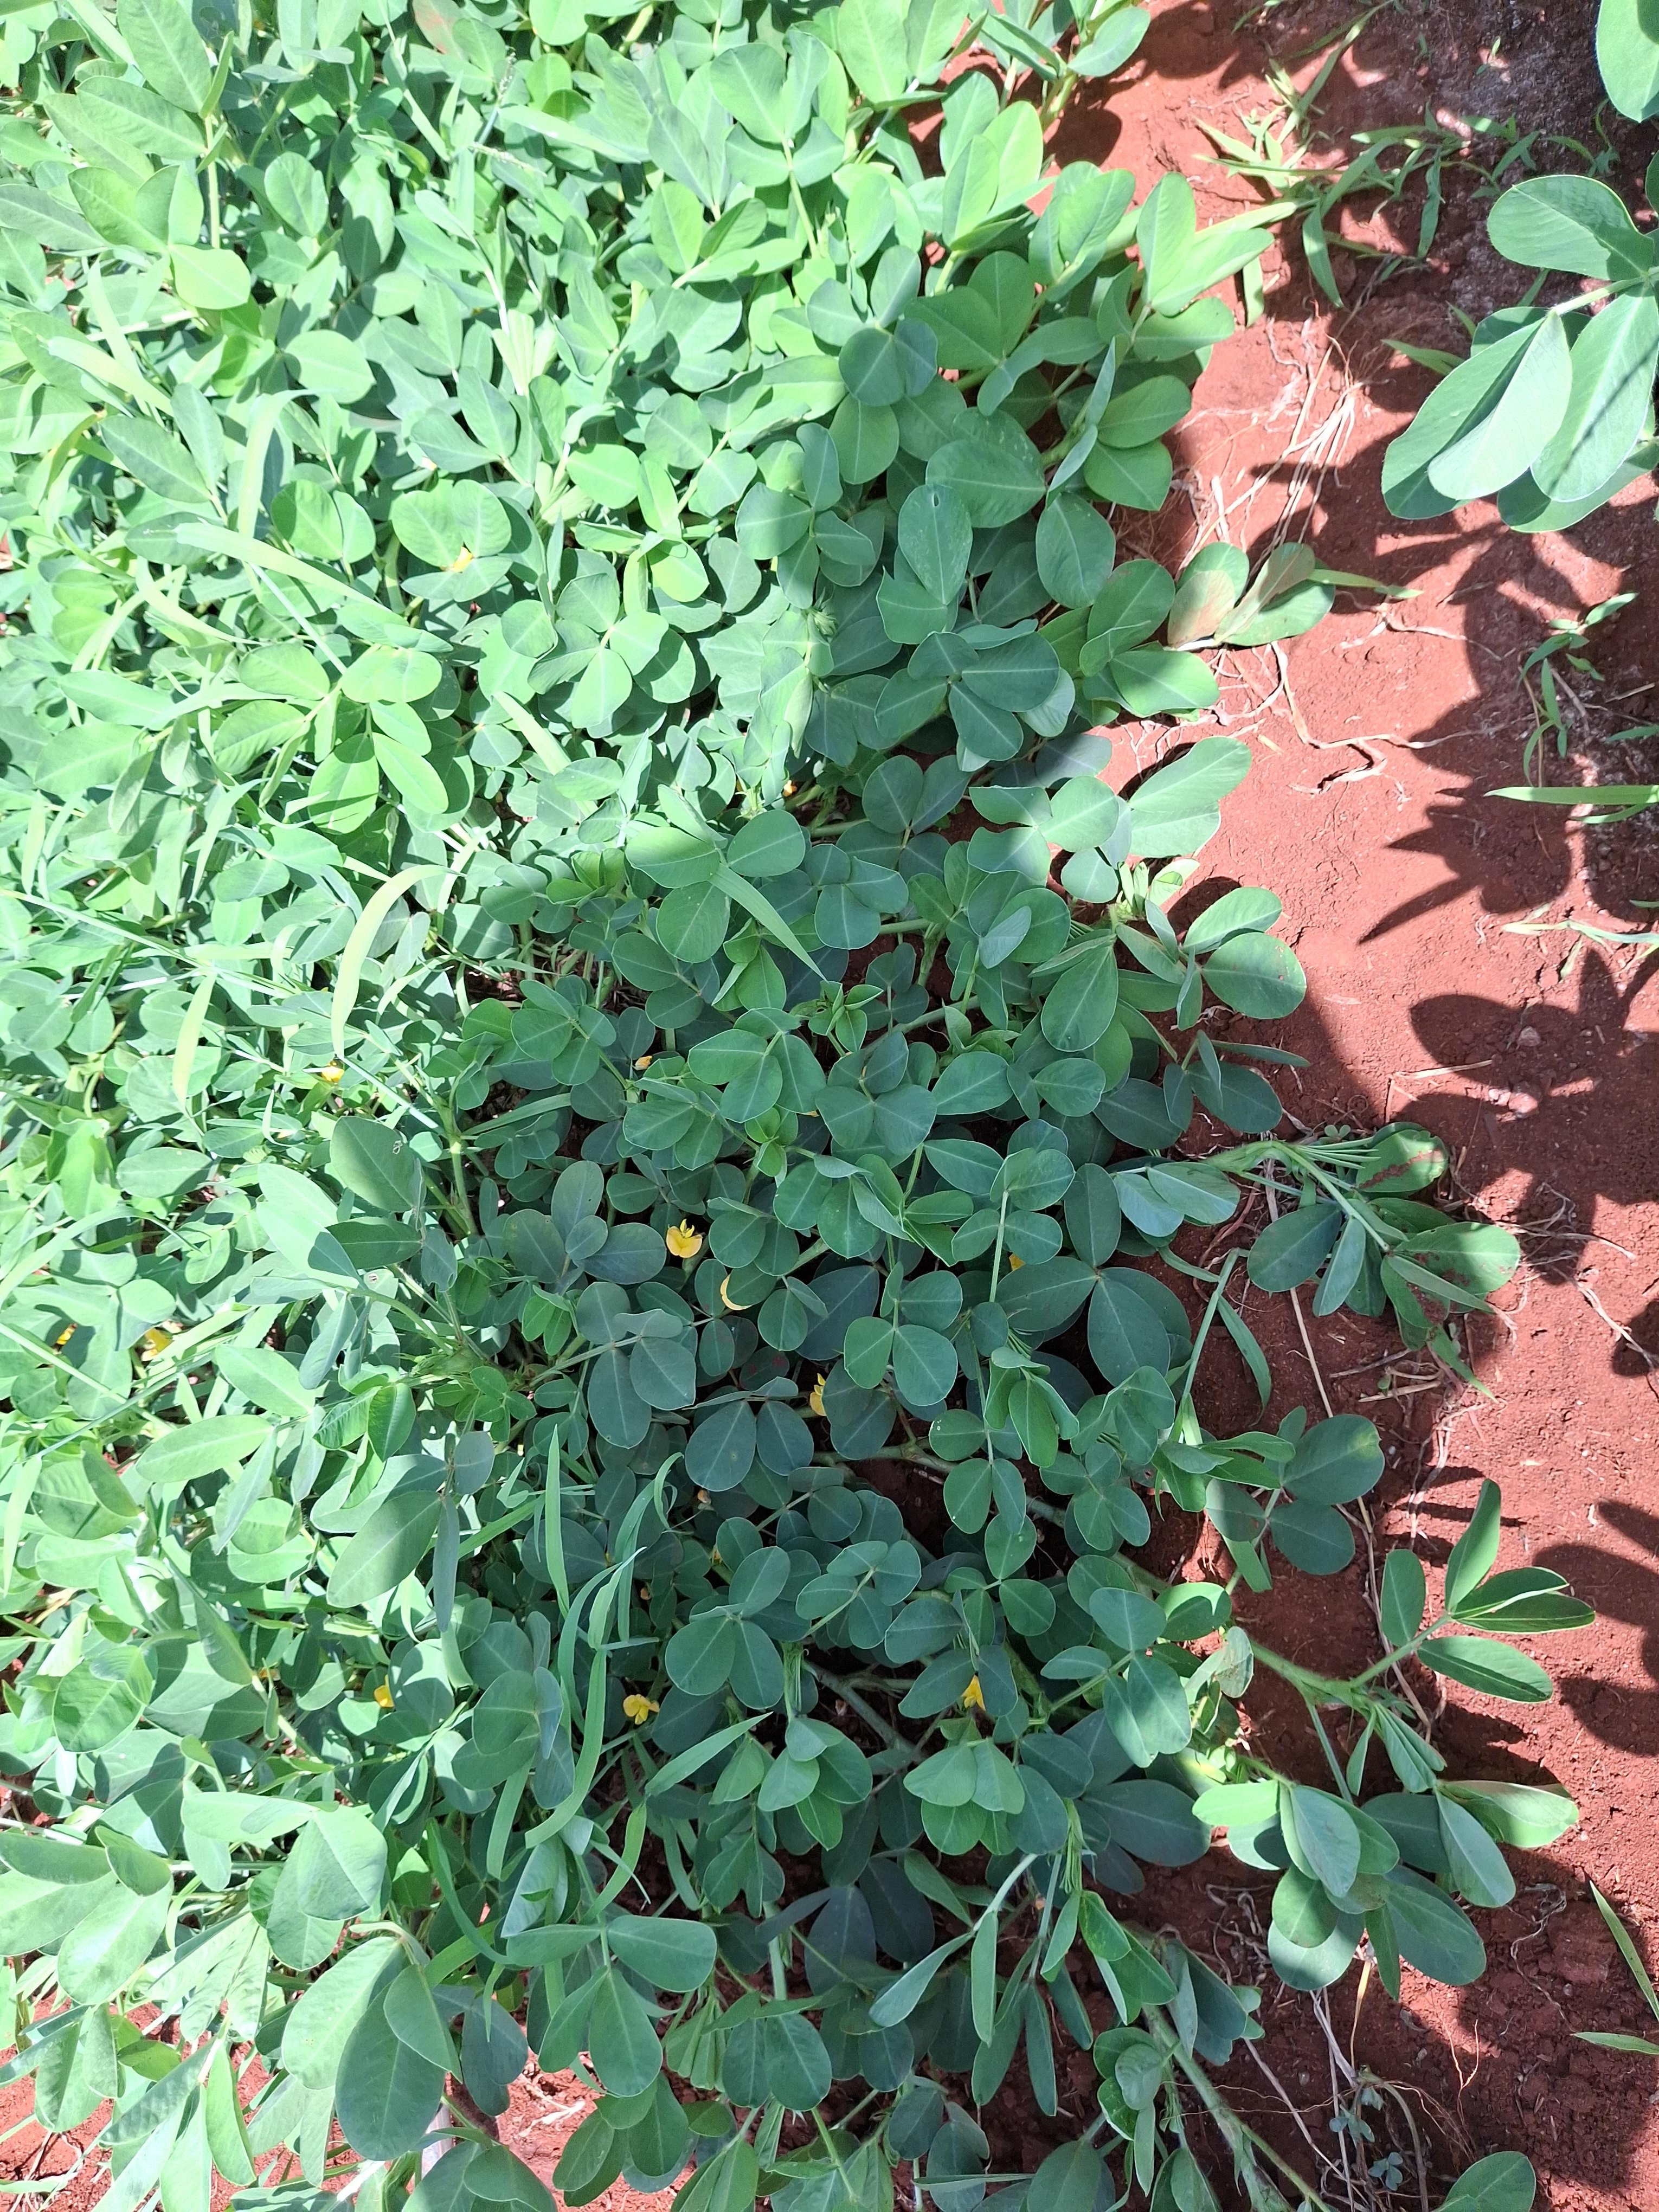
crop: groundnut
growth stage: flowering
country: Kenya
